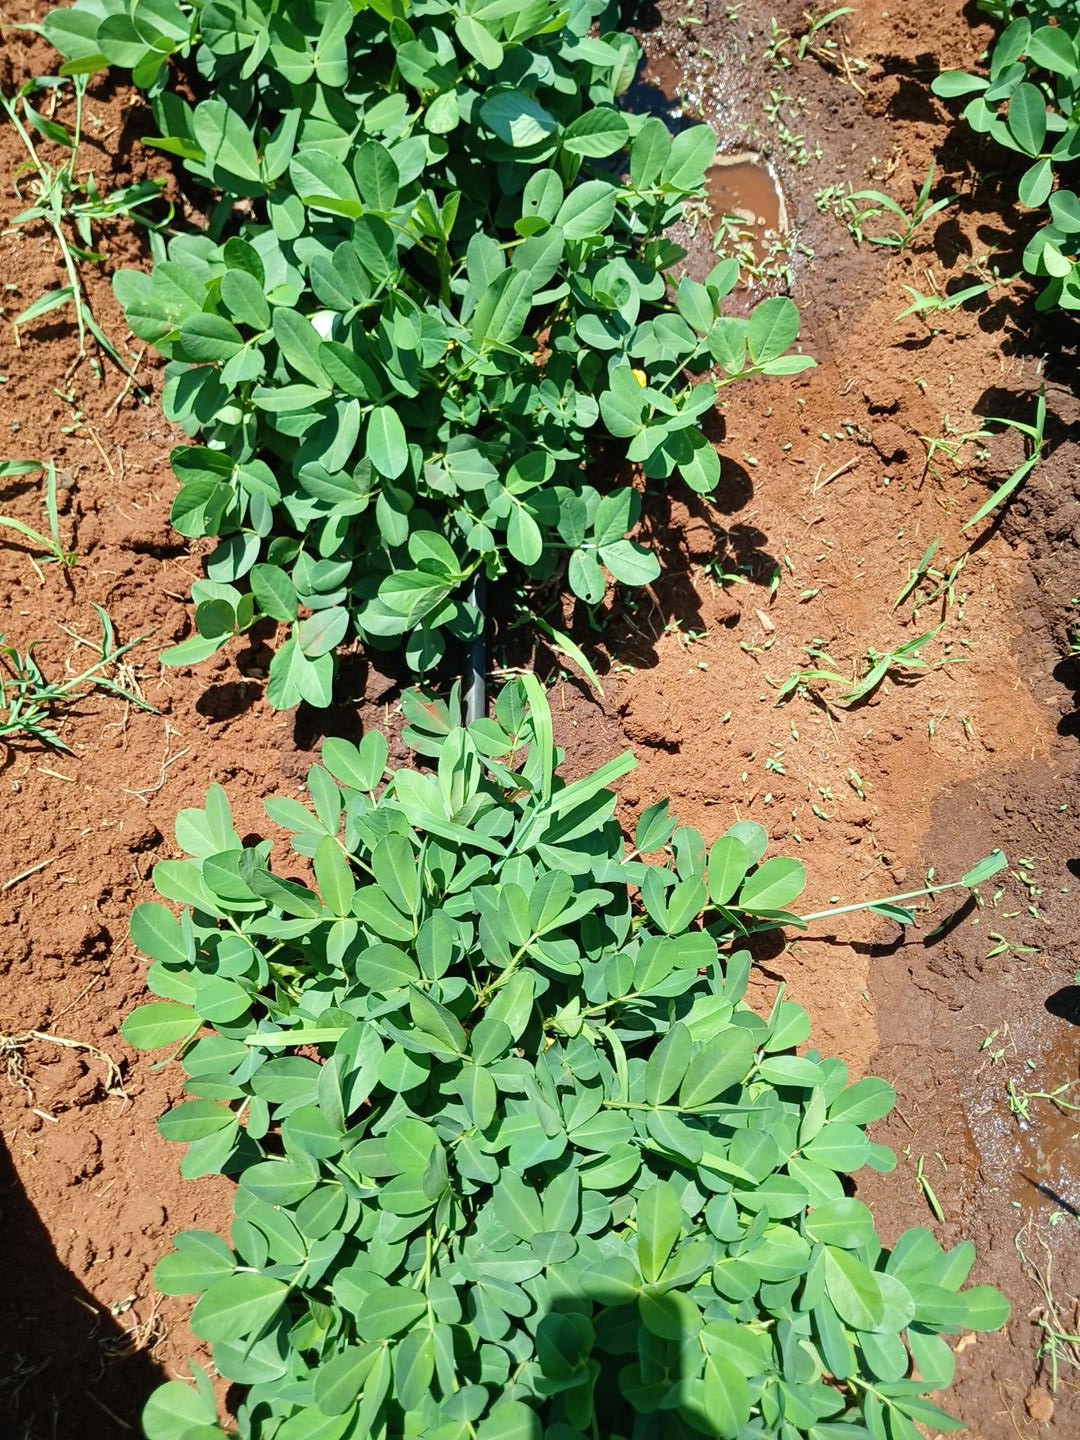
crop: groundnut
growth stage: flowering
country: Kenya
